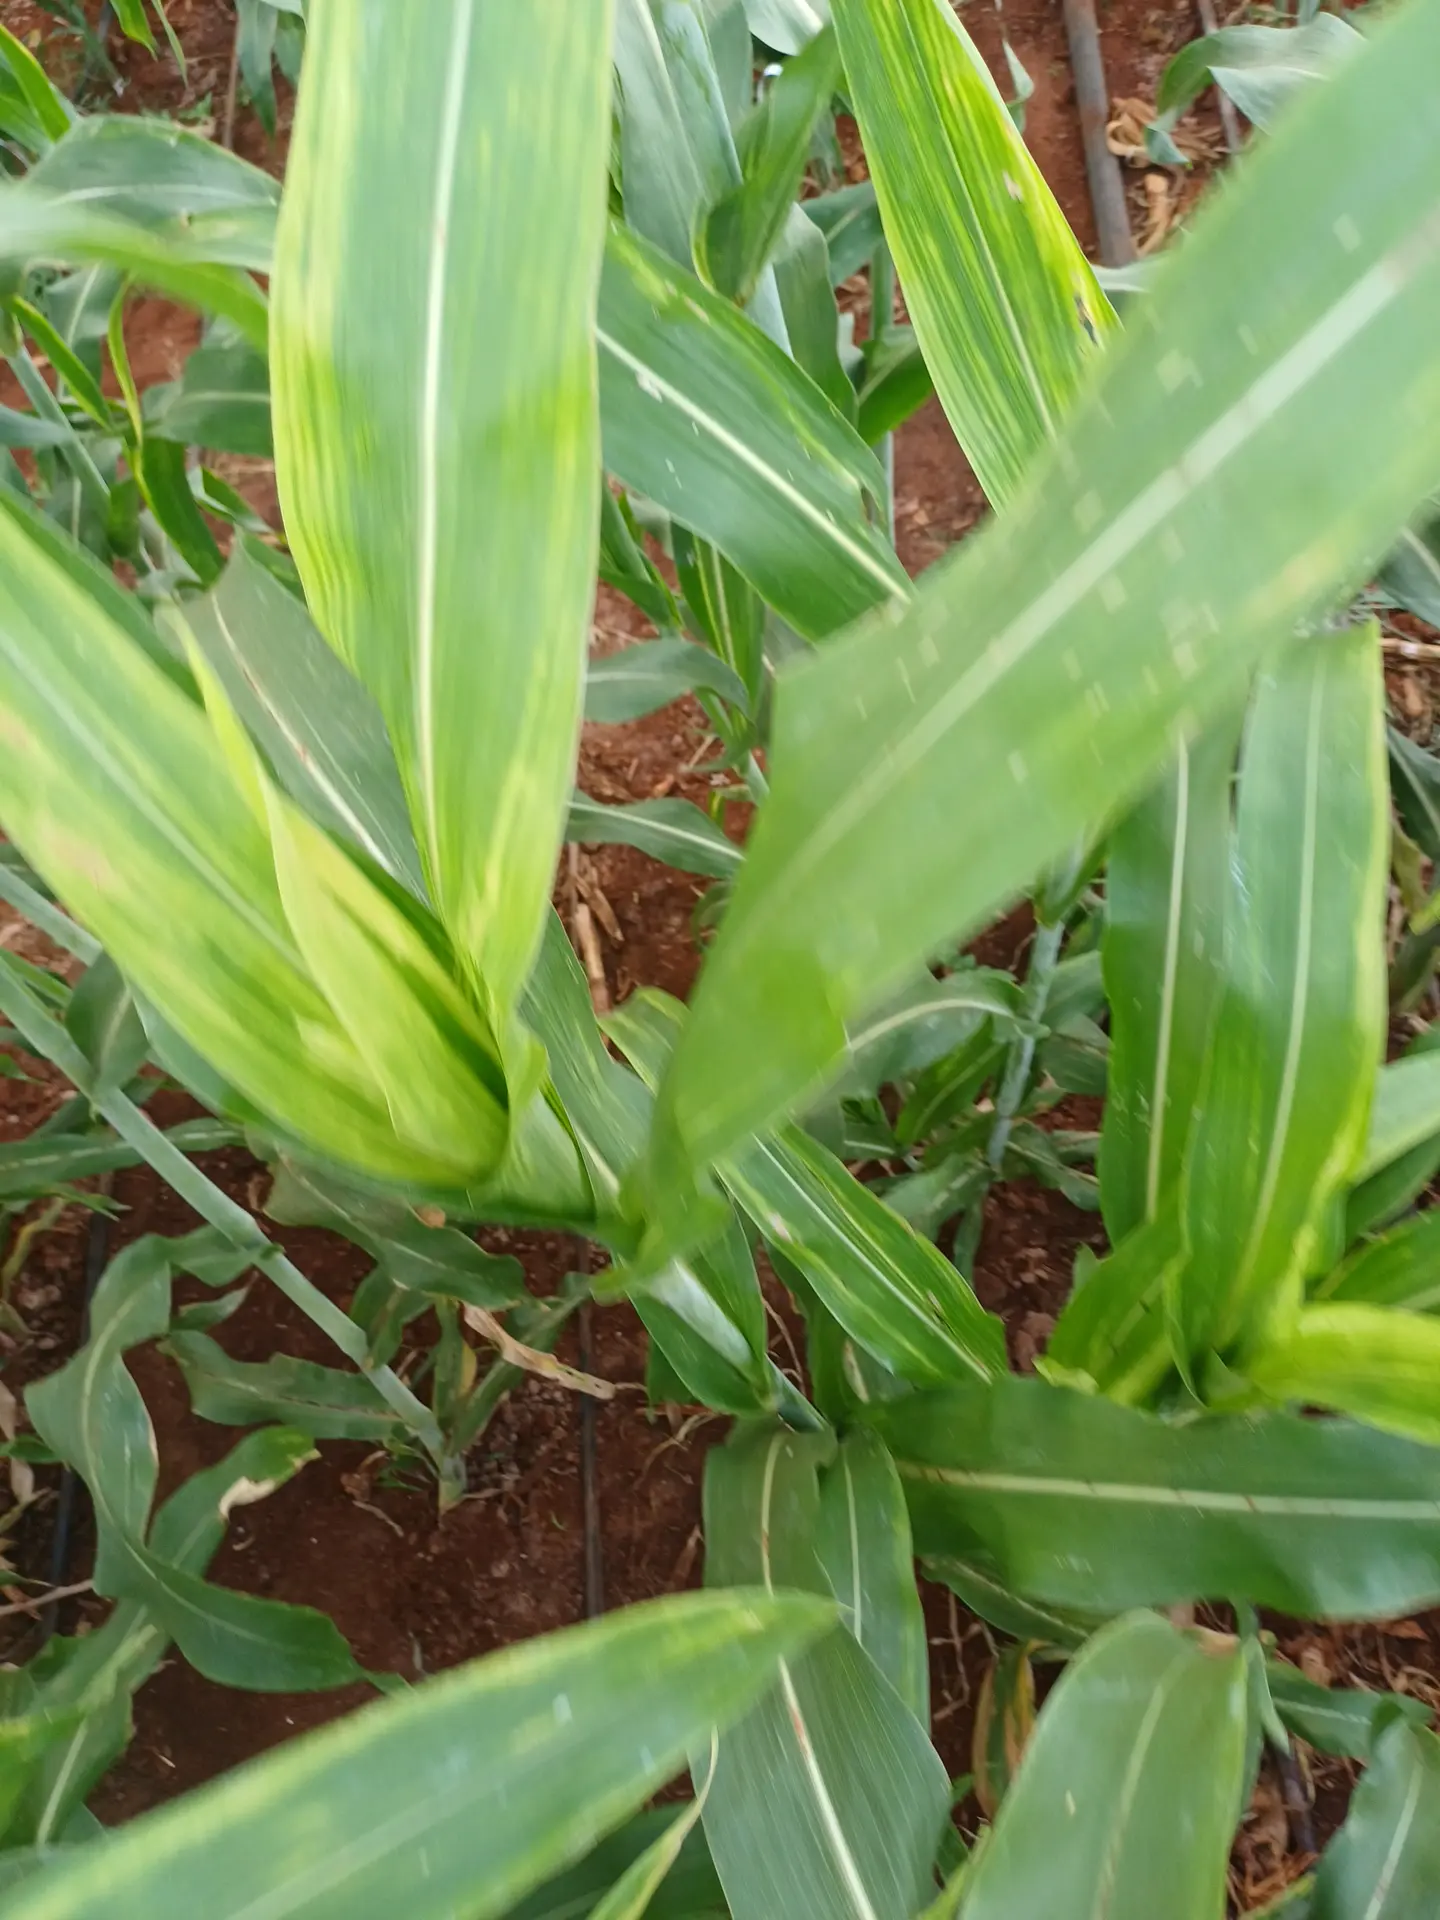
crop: sorghum
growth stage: heading tuber
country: Kenya
